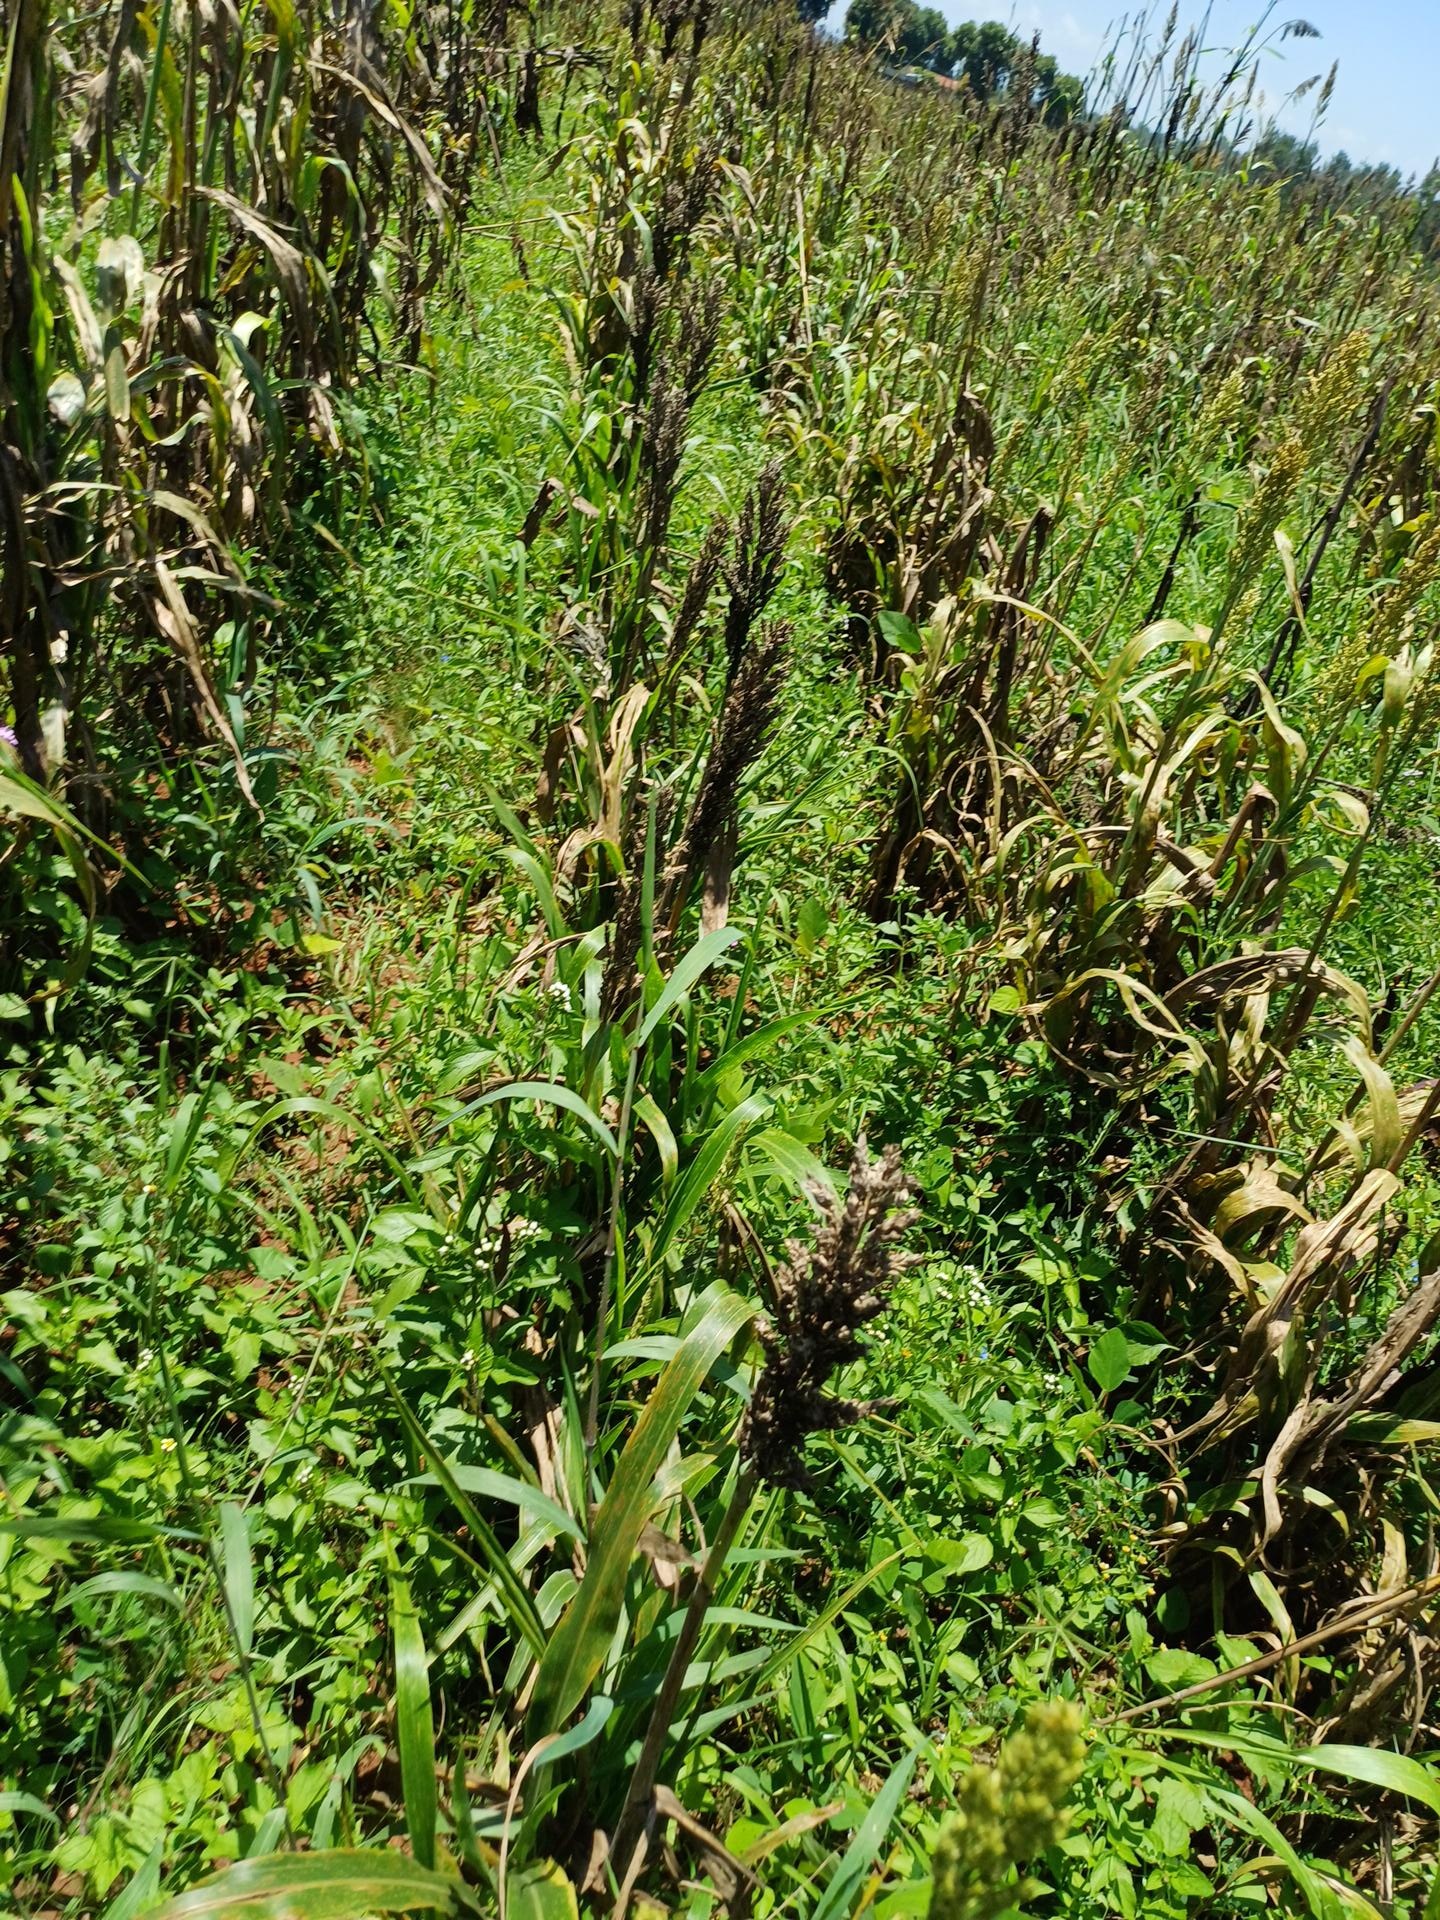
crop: sorghum
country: Kenya
